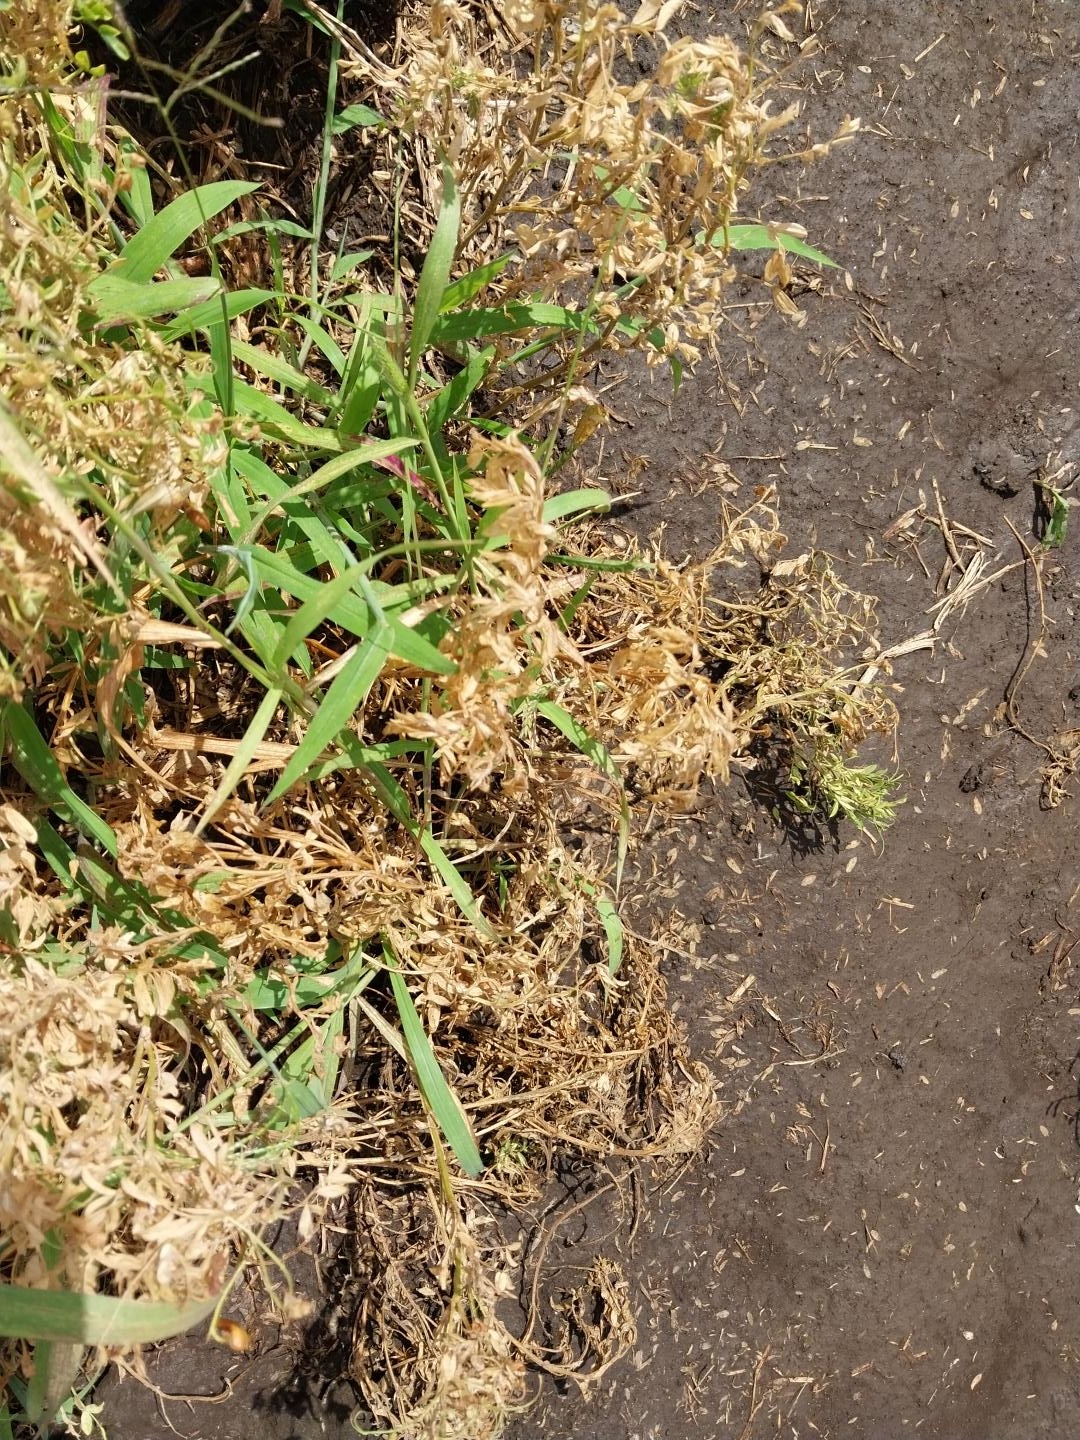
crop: lentil
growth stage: development pod
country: Tanzania
